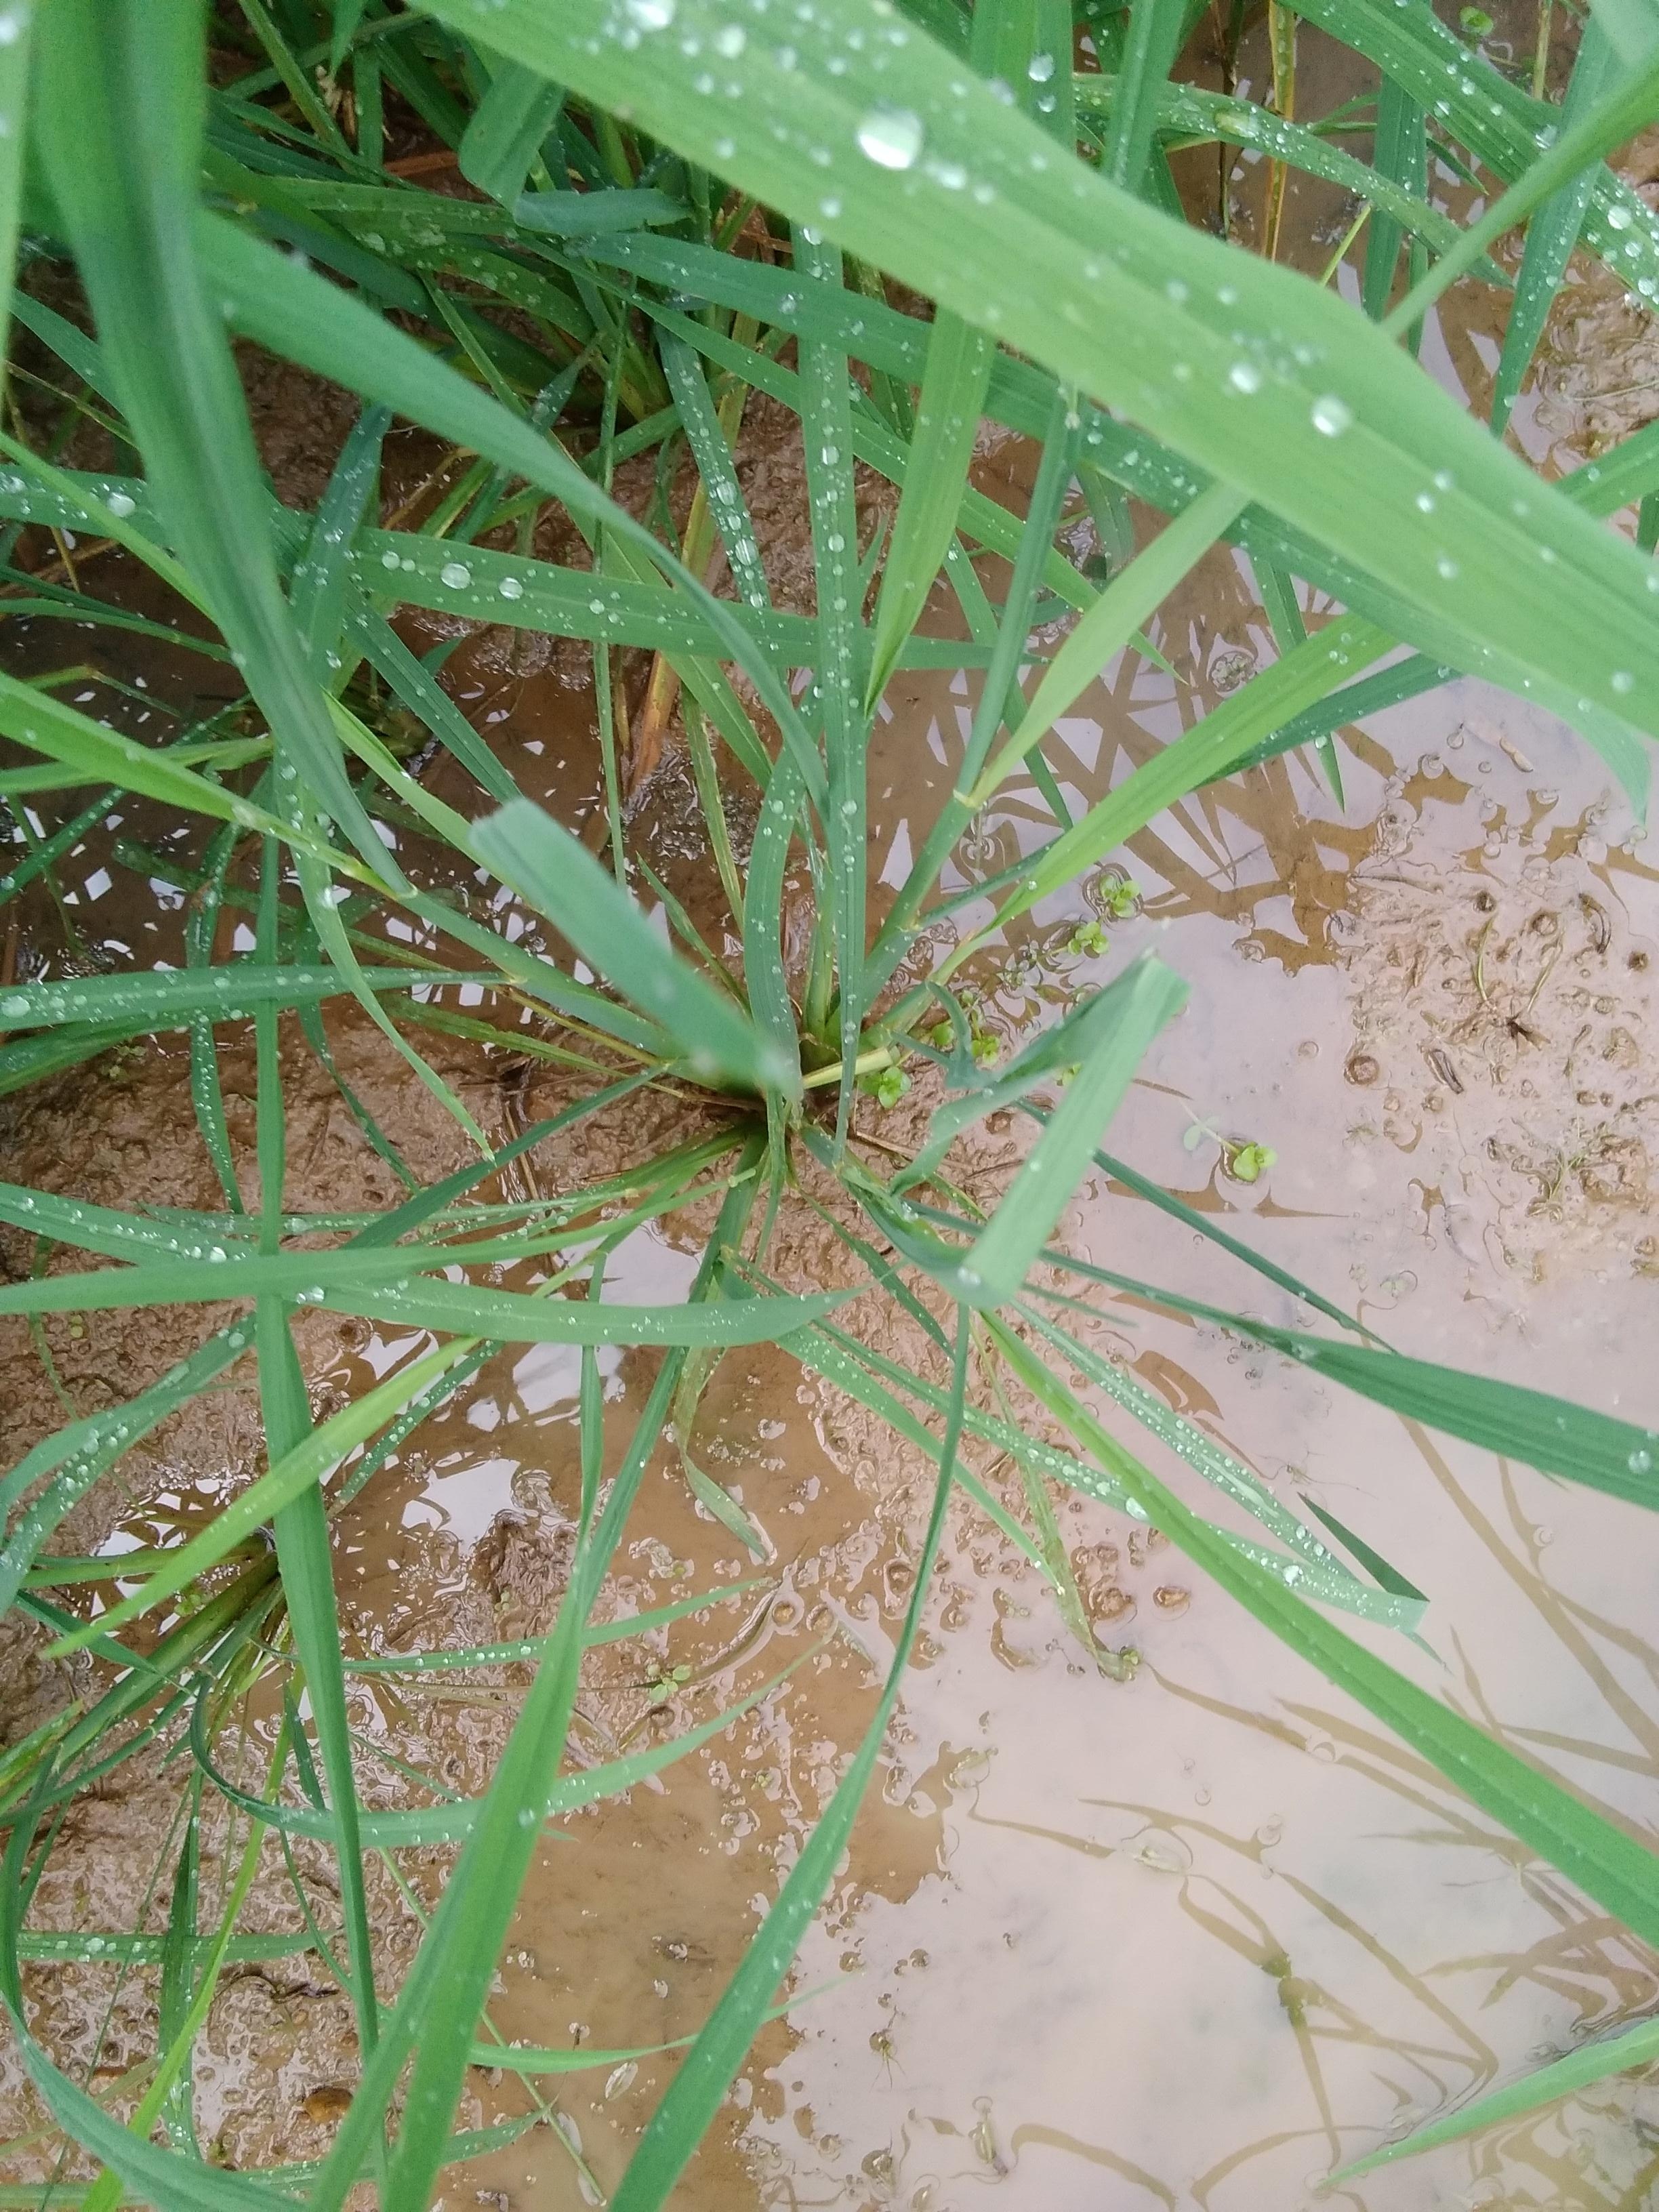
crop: rice
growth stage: elongation stem
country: Nigeria
